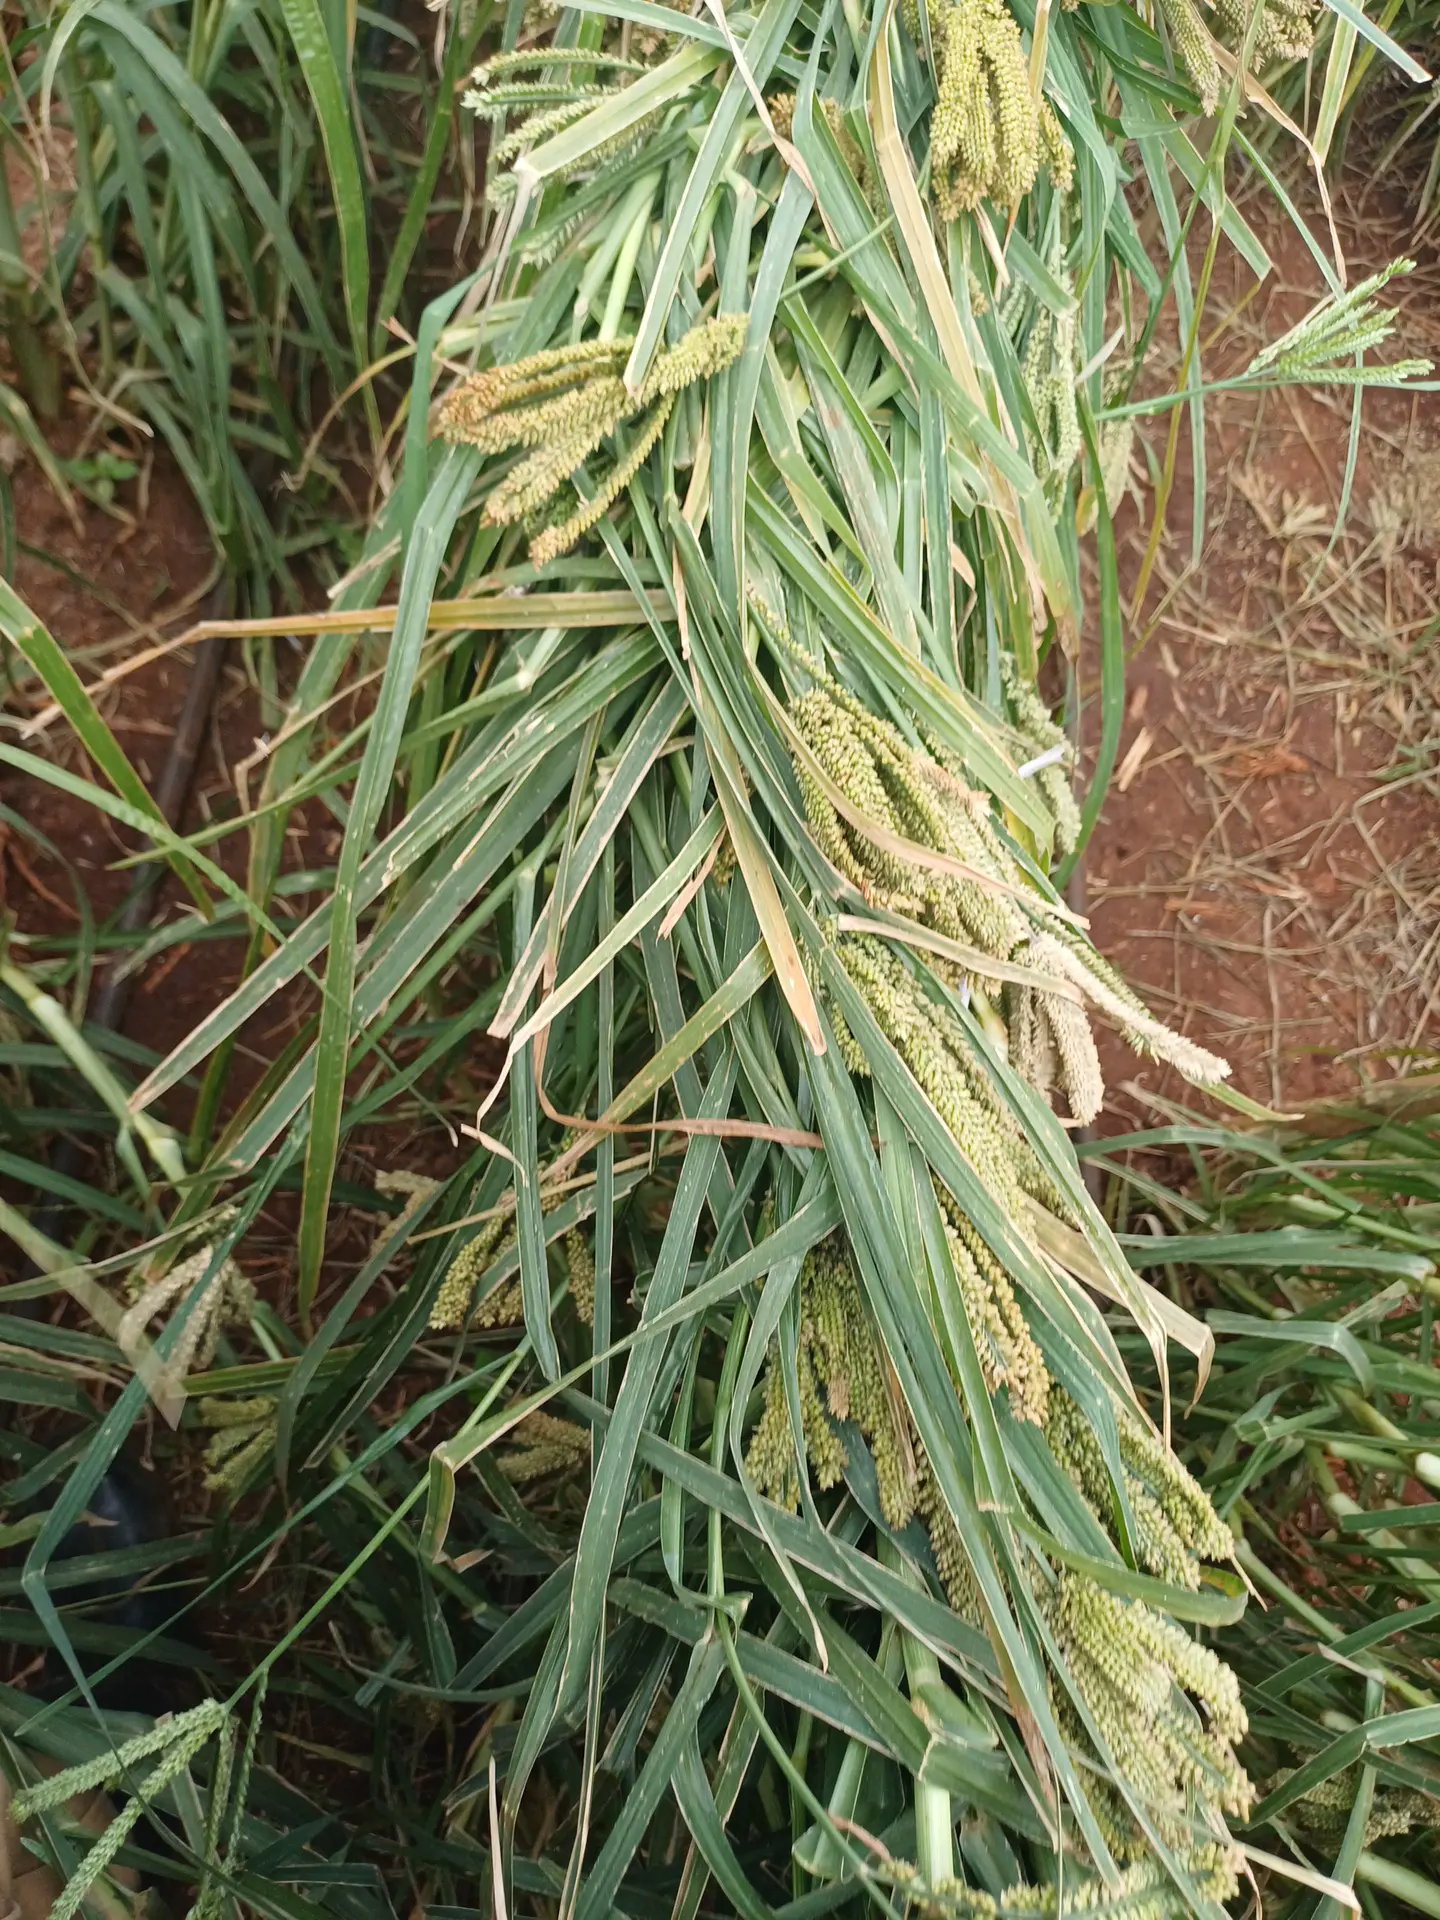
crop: finger millet
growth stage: filling grain
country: Kenya
